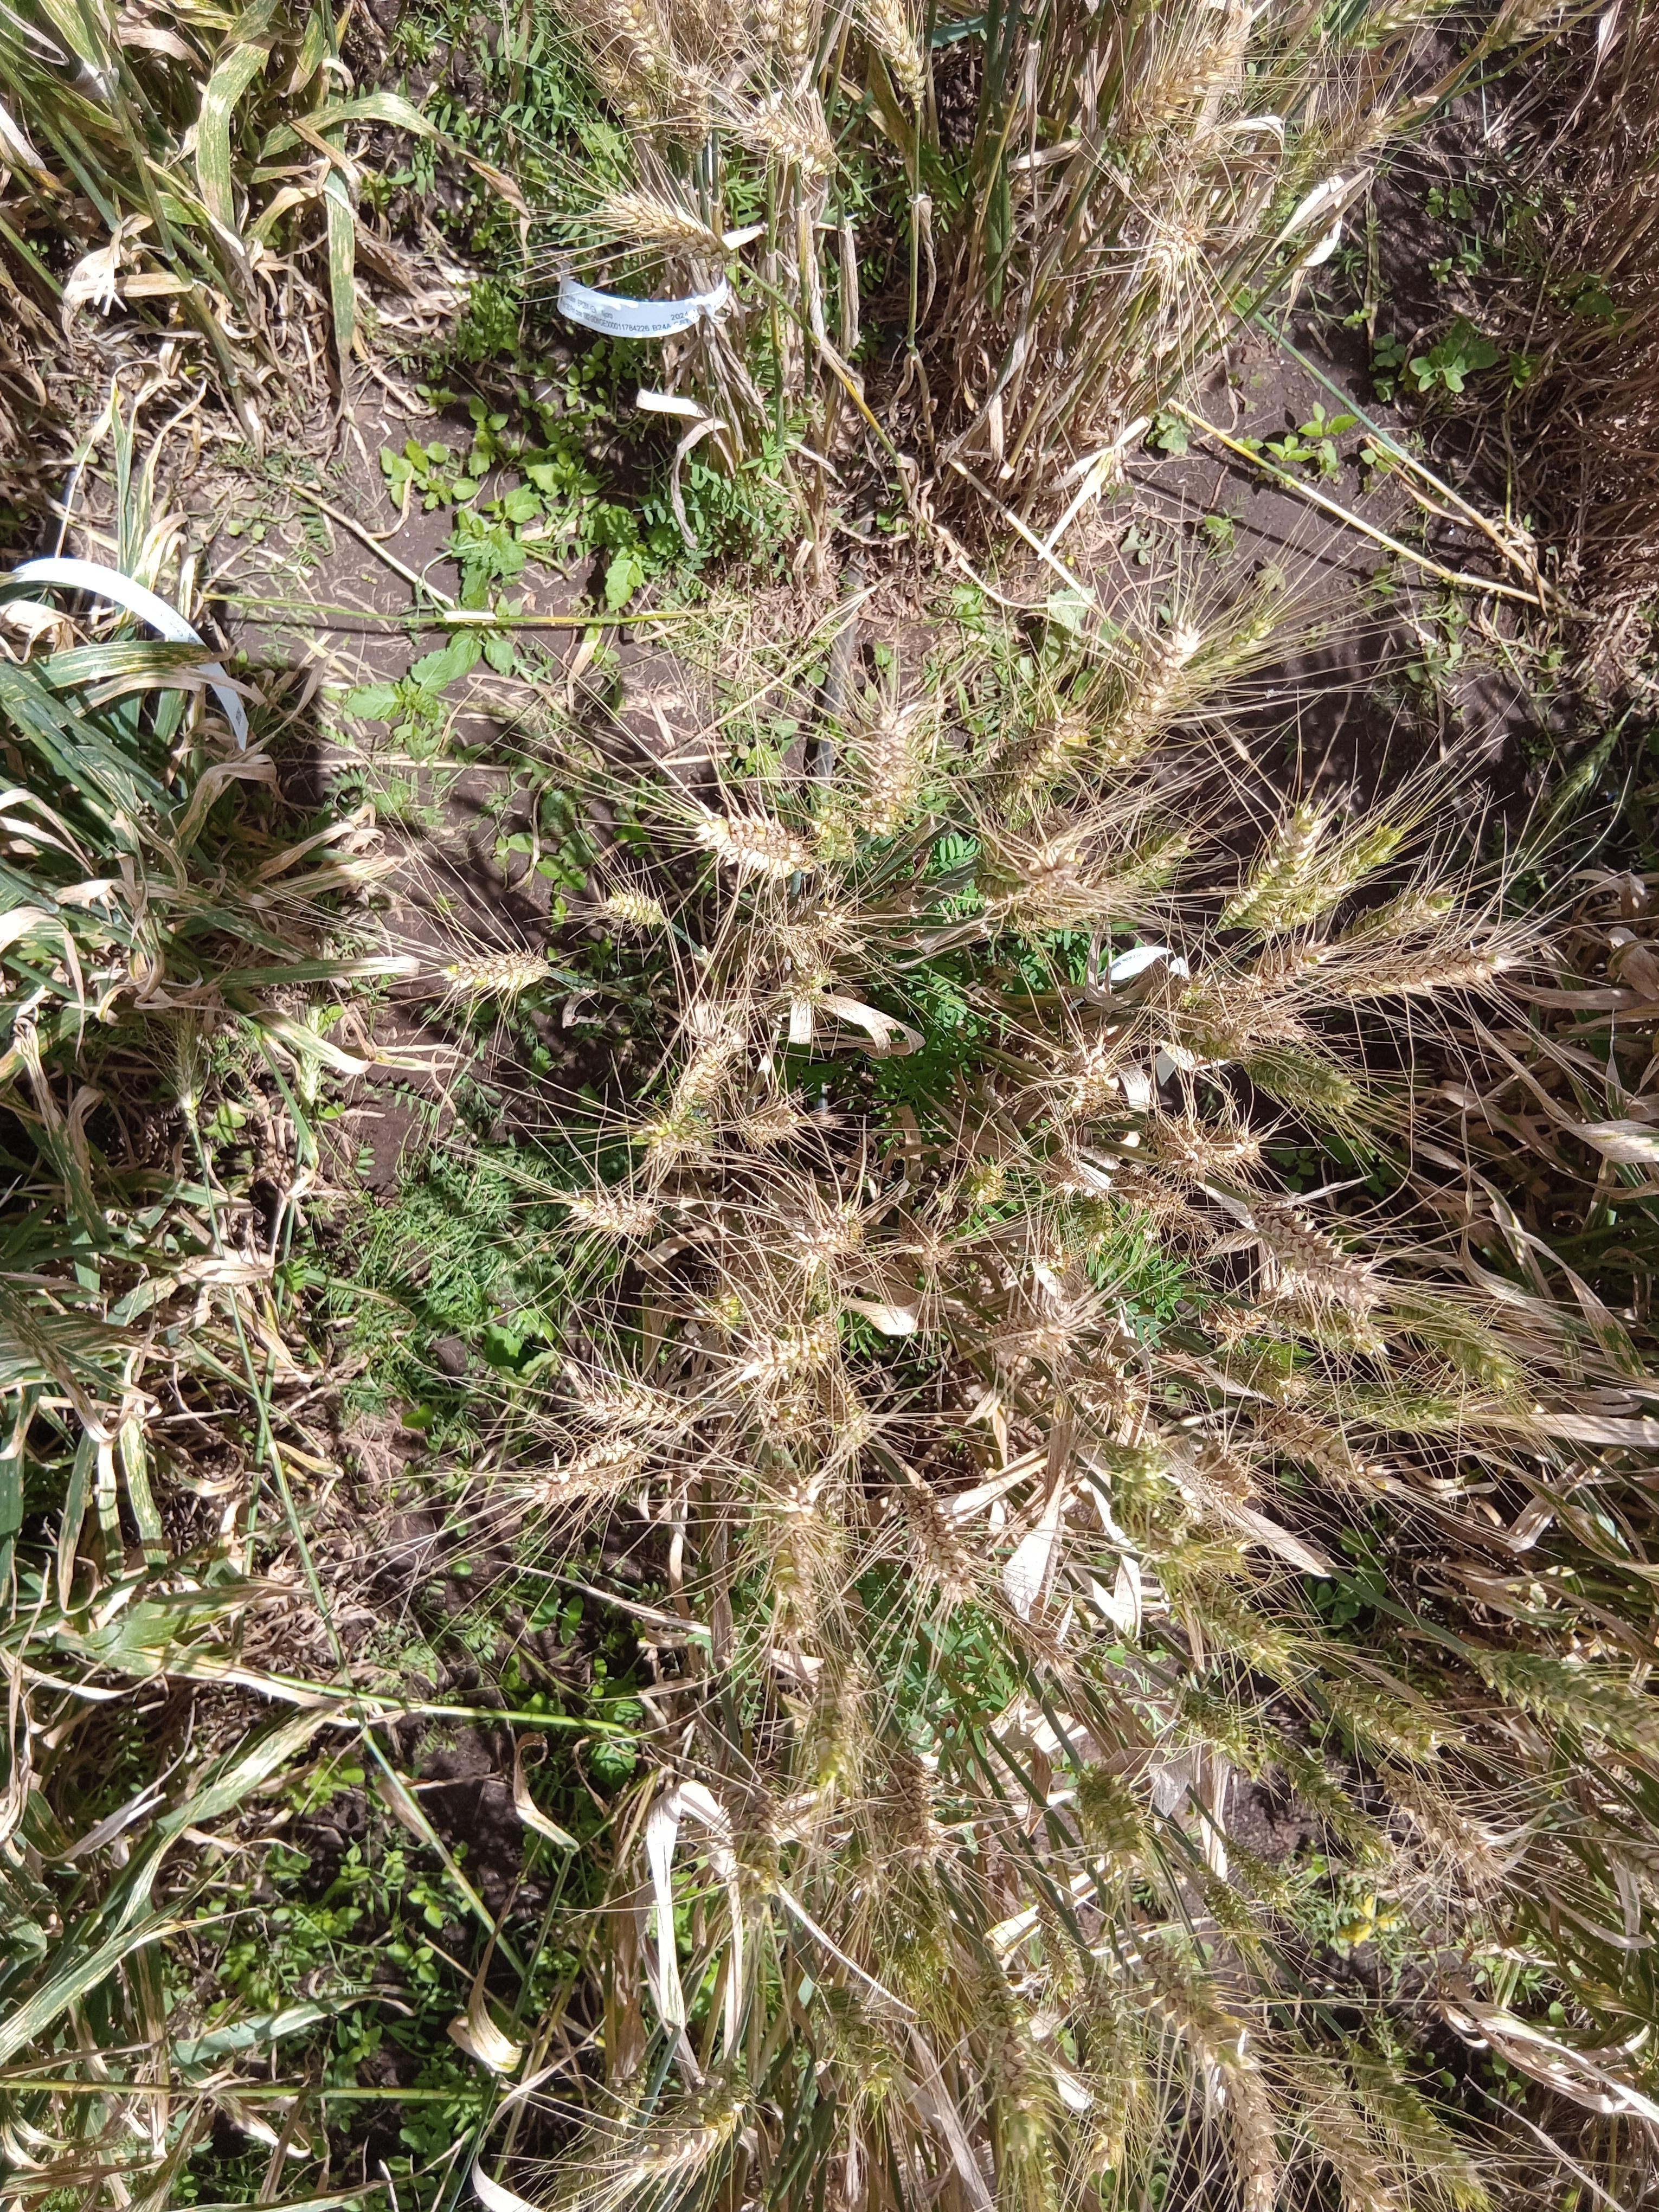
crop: wheat
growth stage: maturity
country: Kenya
